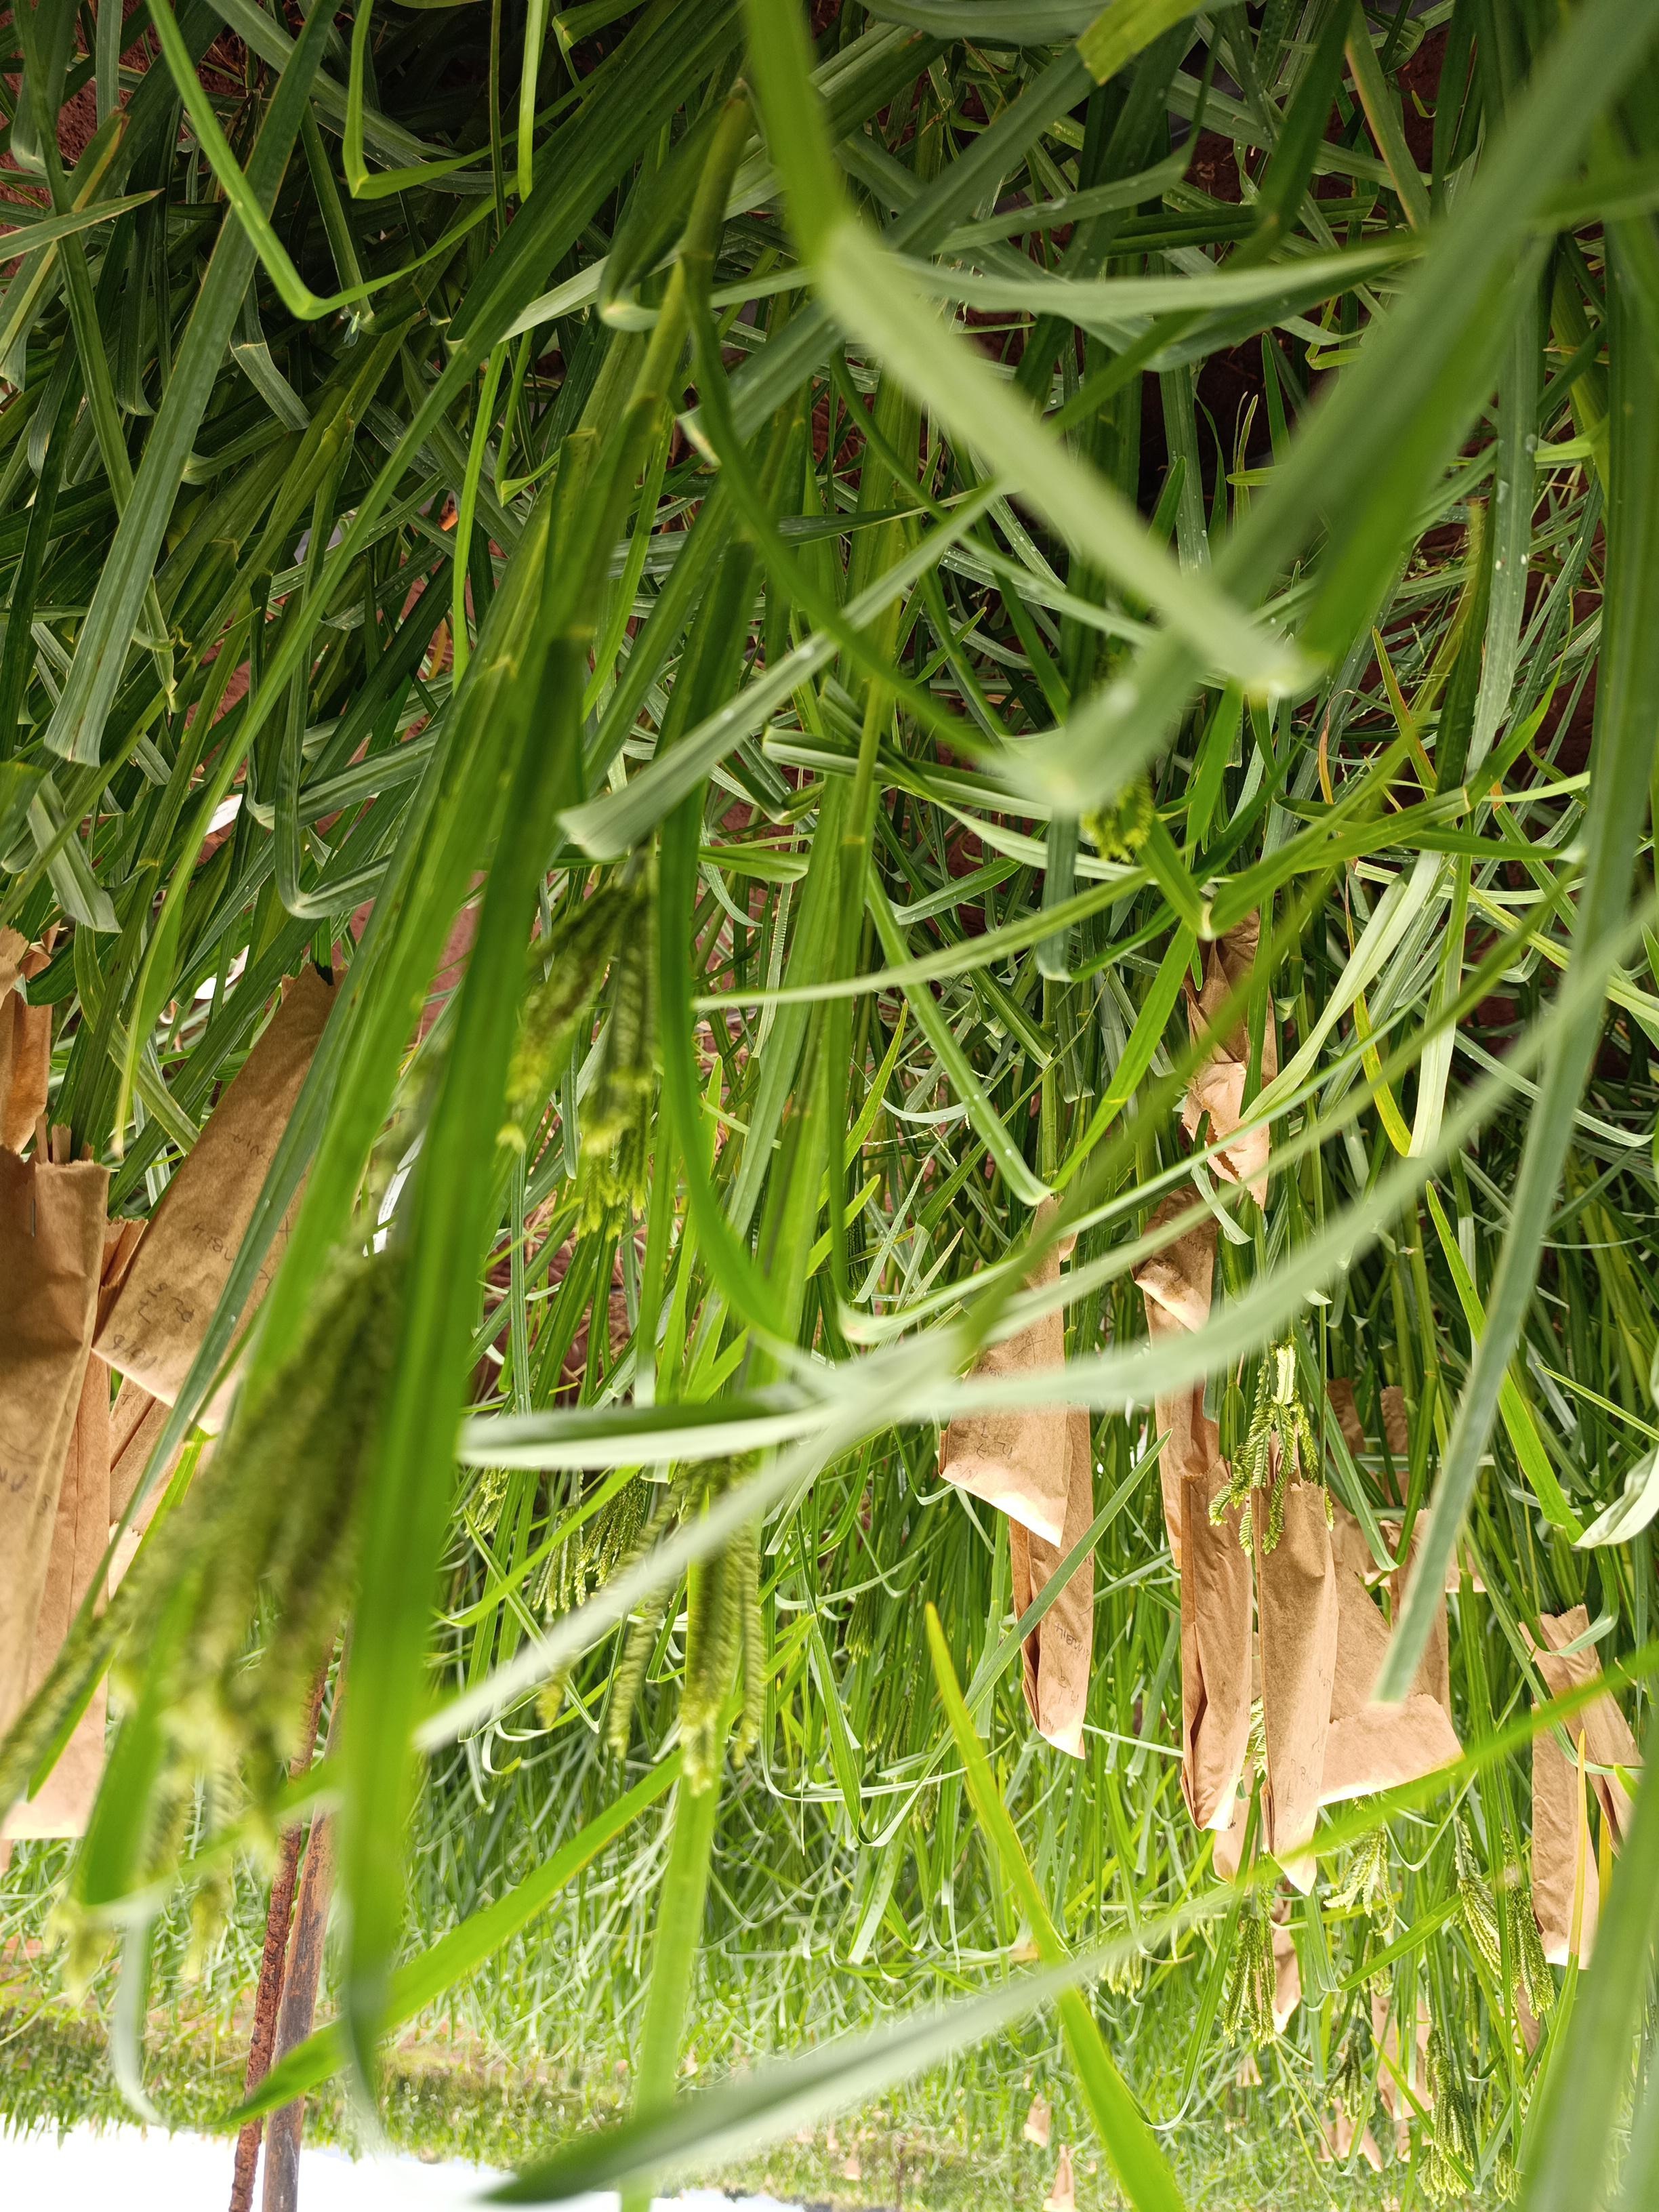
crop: finger millet
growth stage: flowering
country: Kenya
